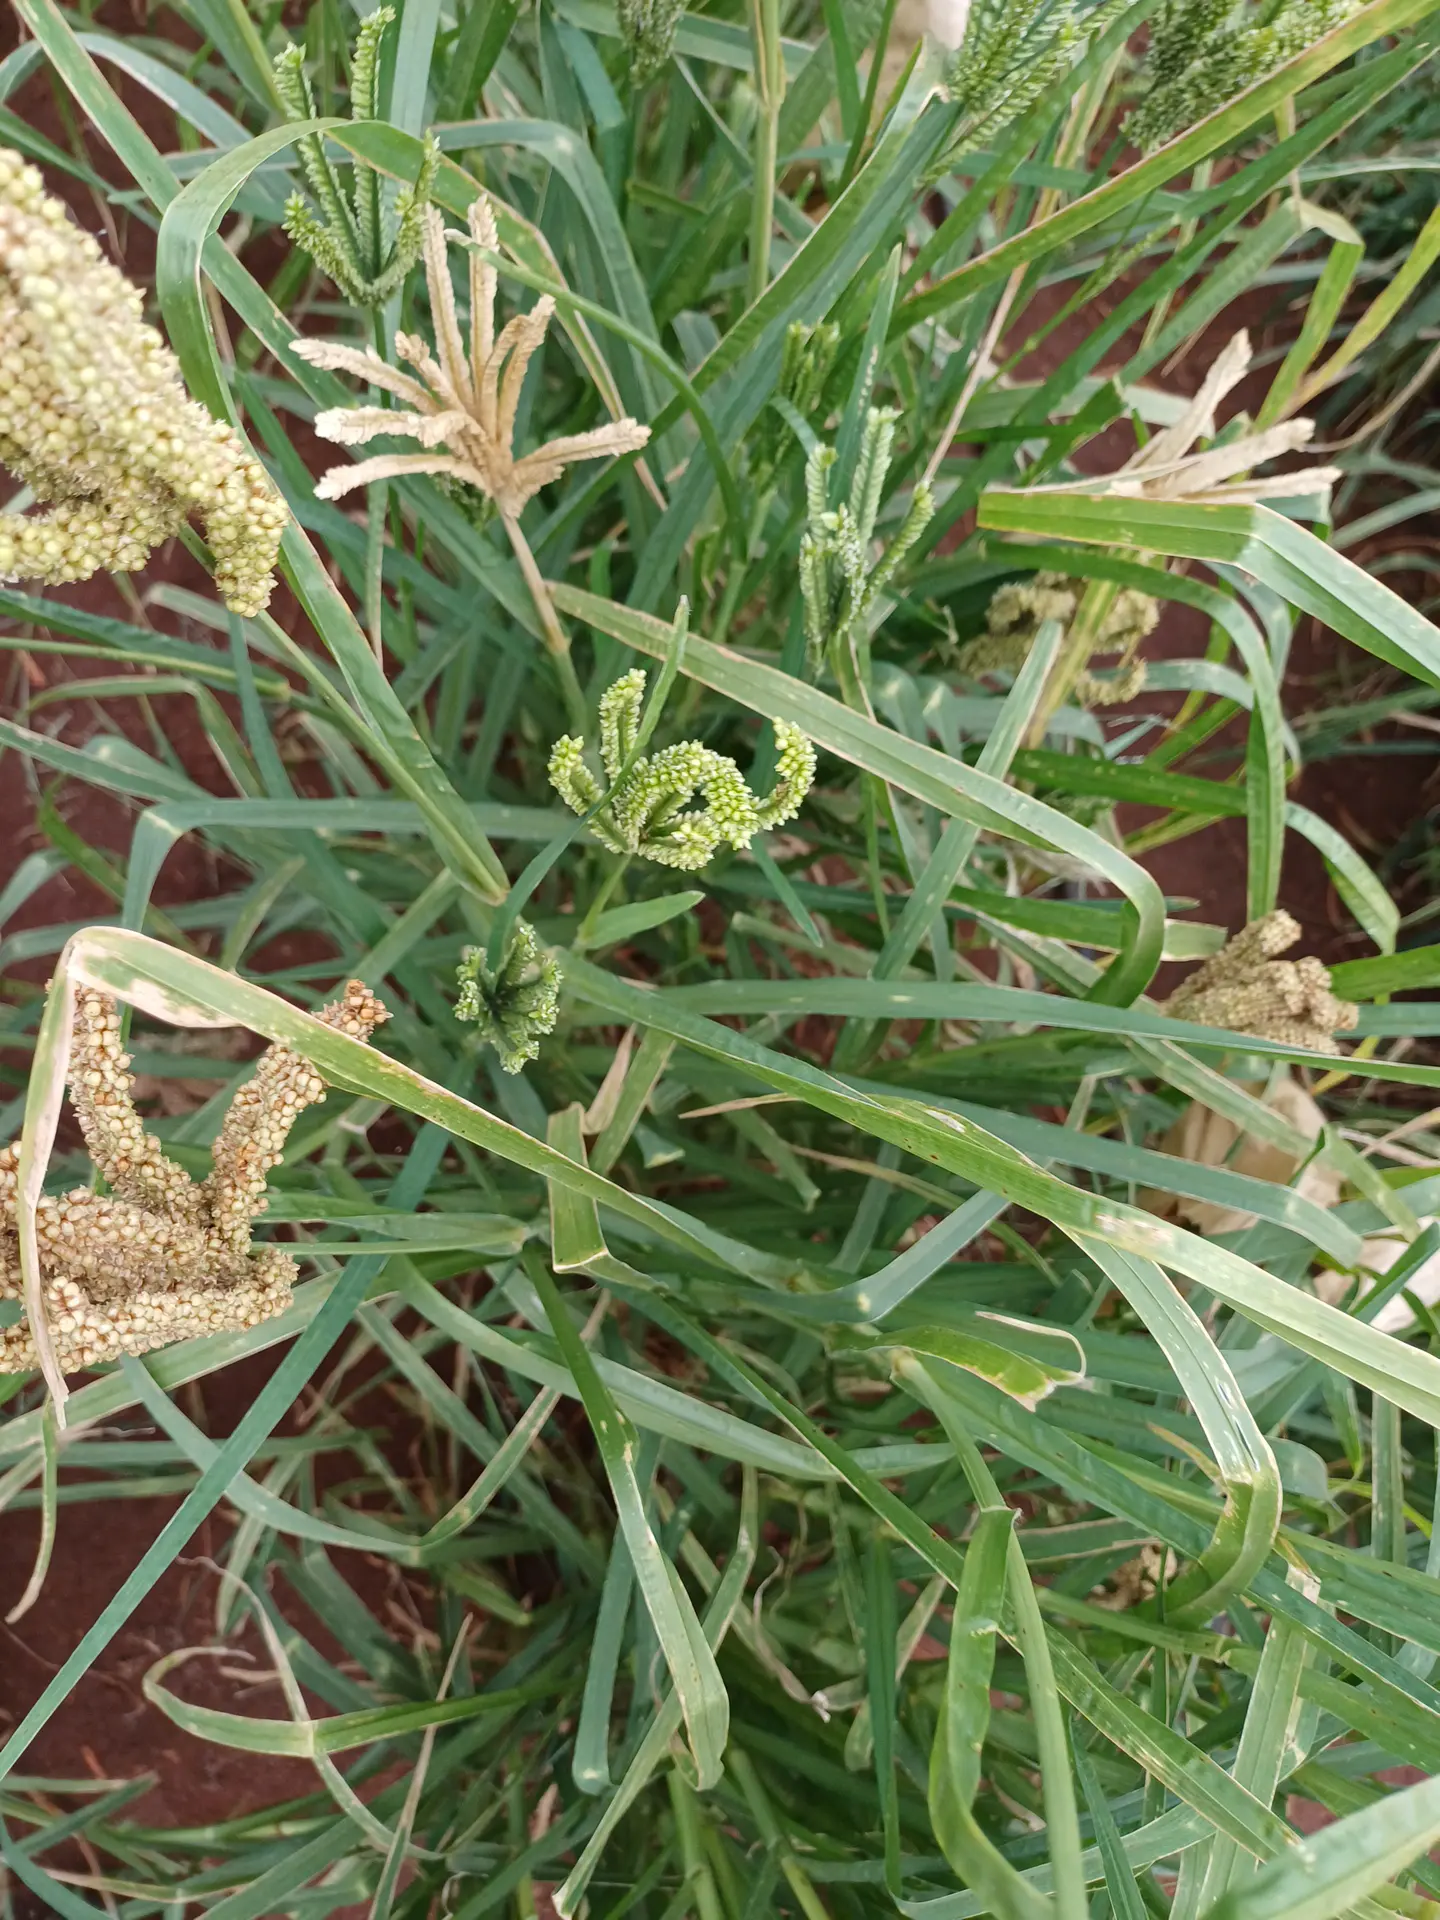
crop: finger millet
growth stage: filling grain
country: Kenya
